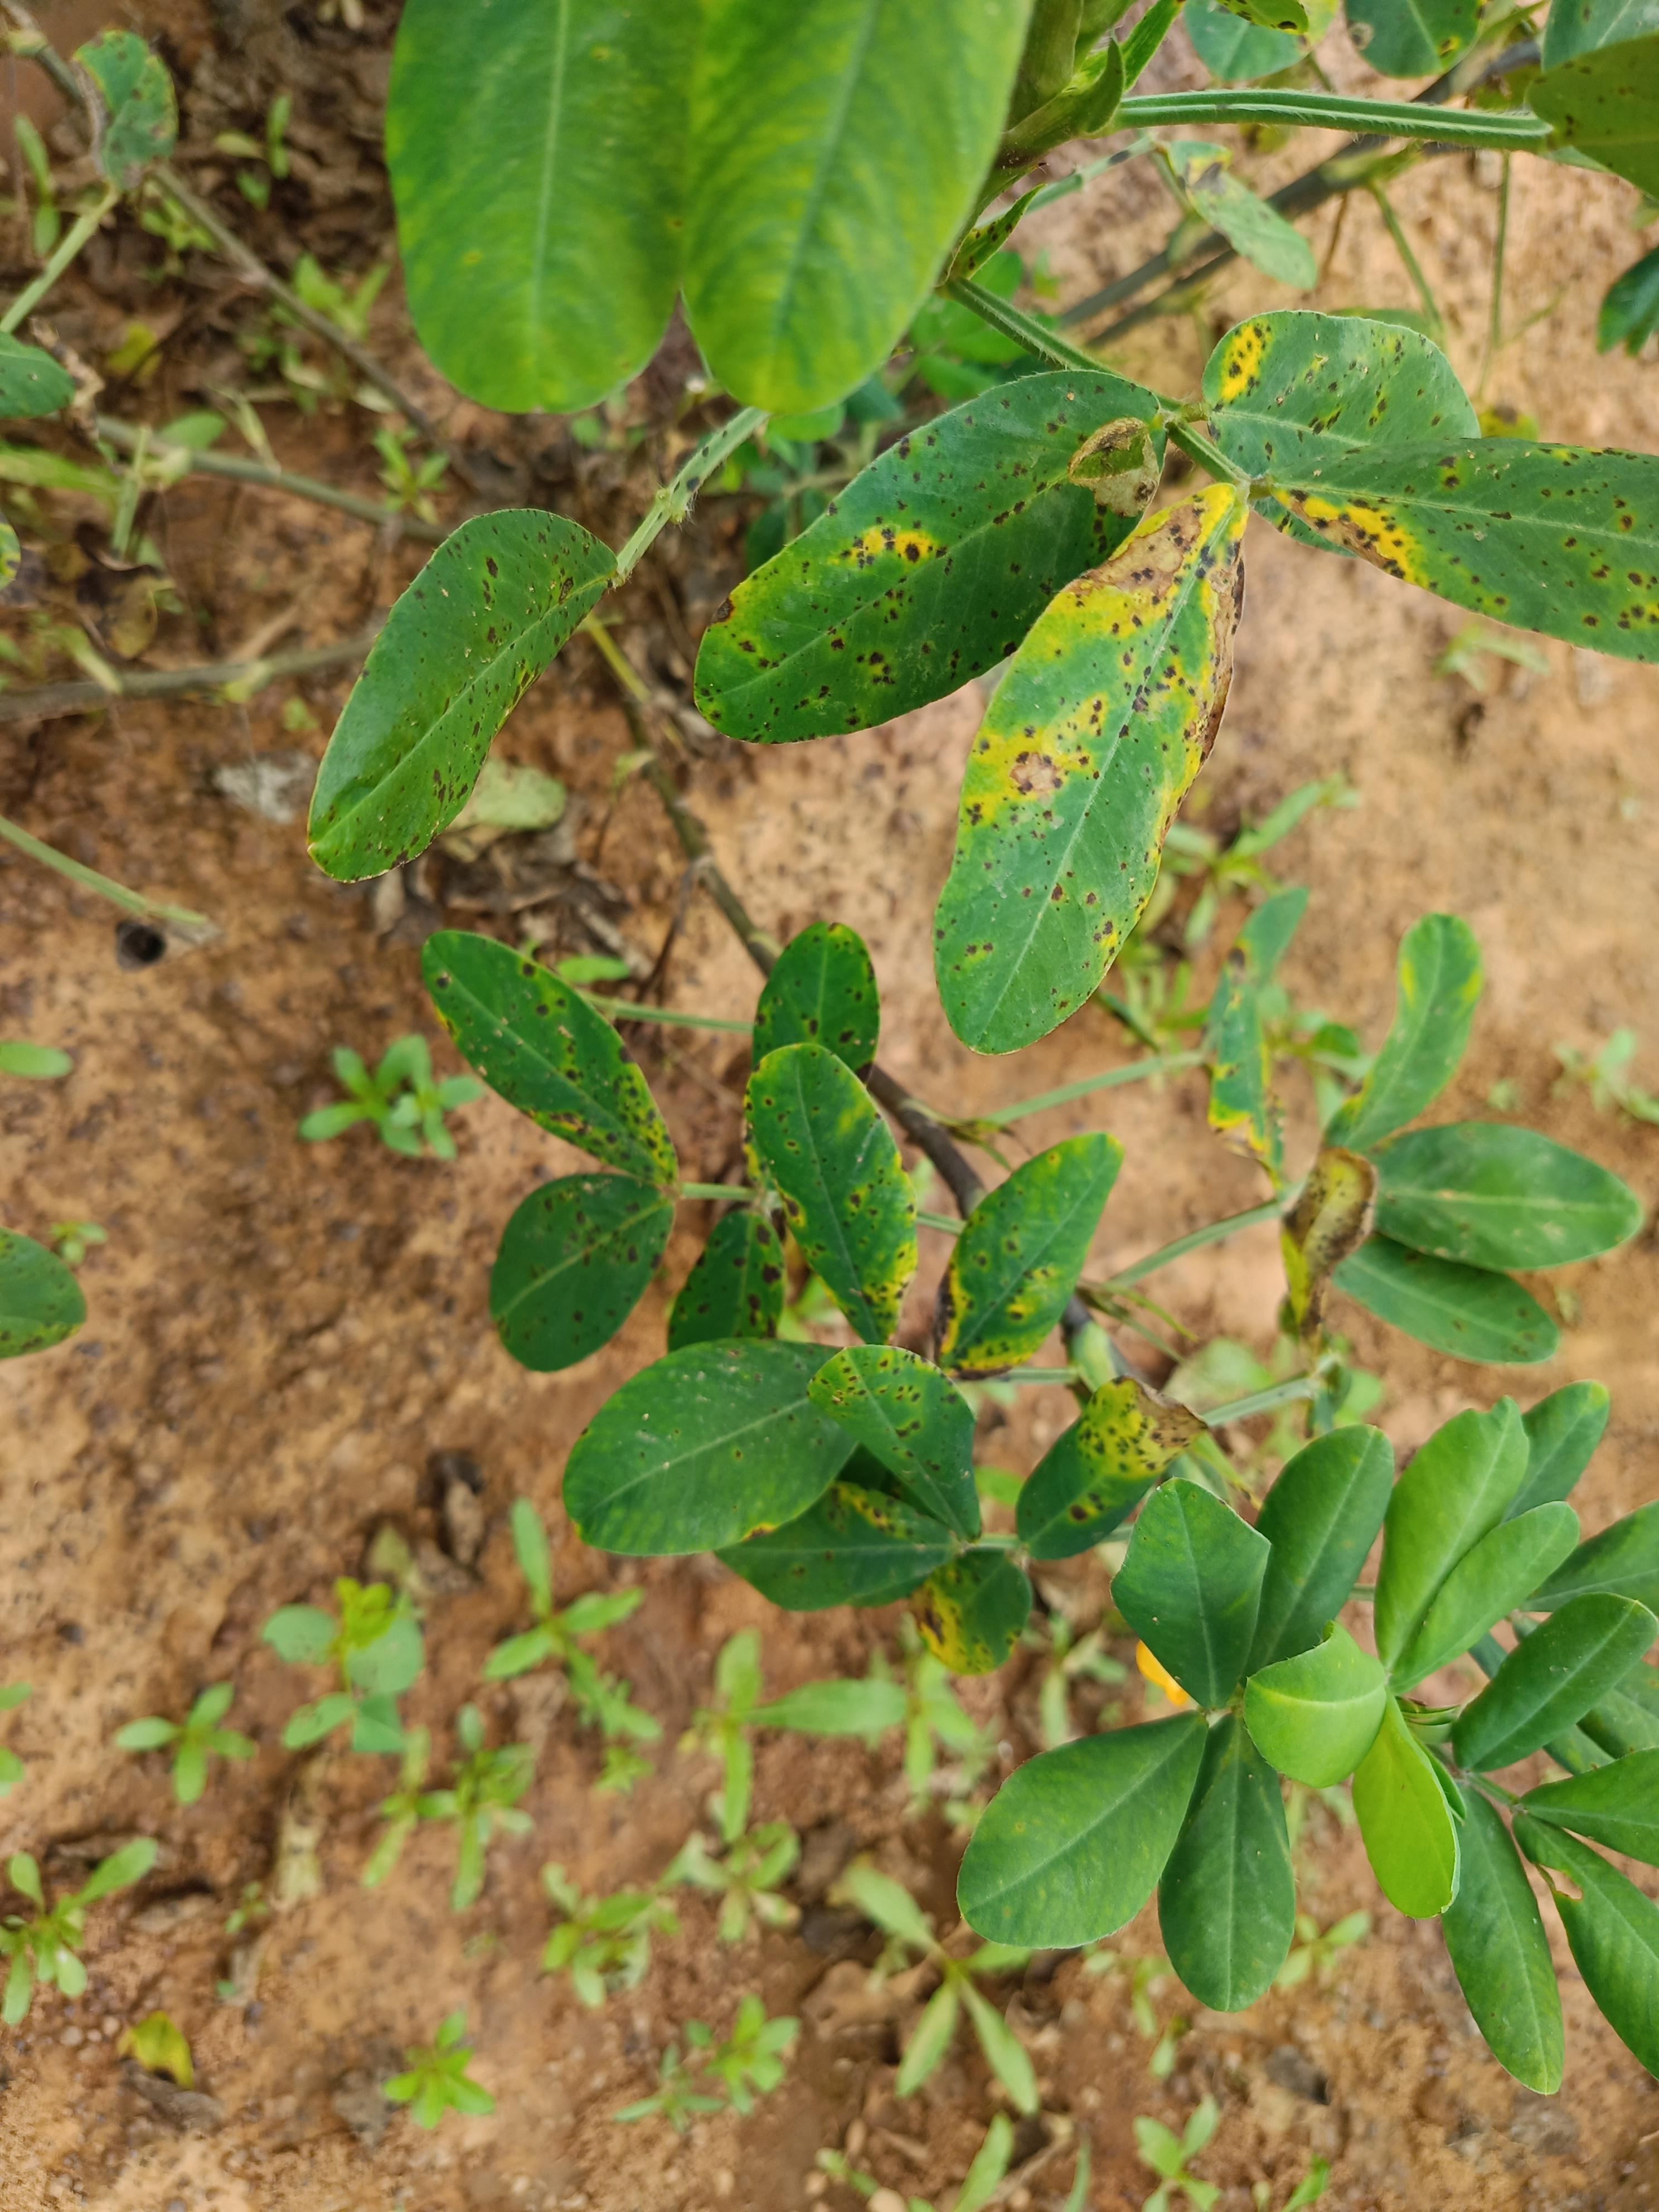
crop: groundnut
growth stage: development pod
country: Ghana
